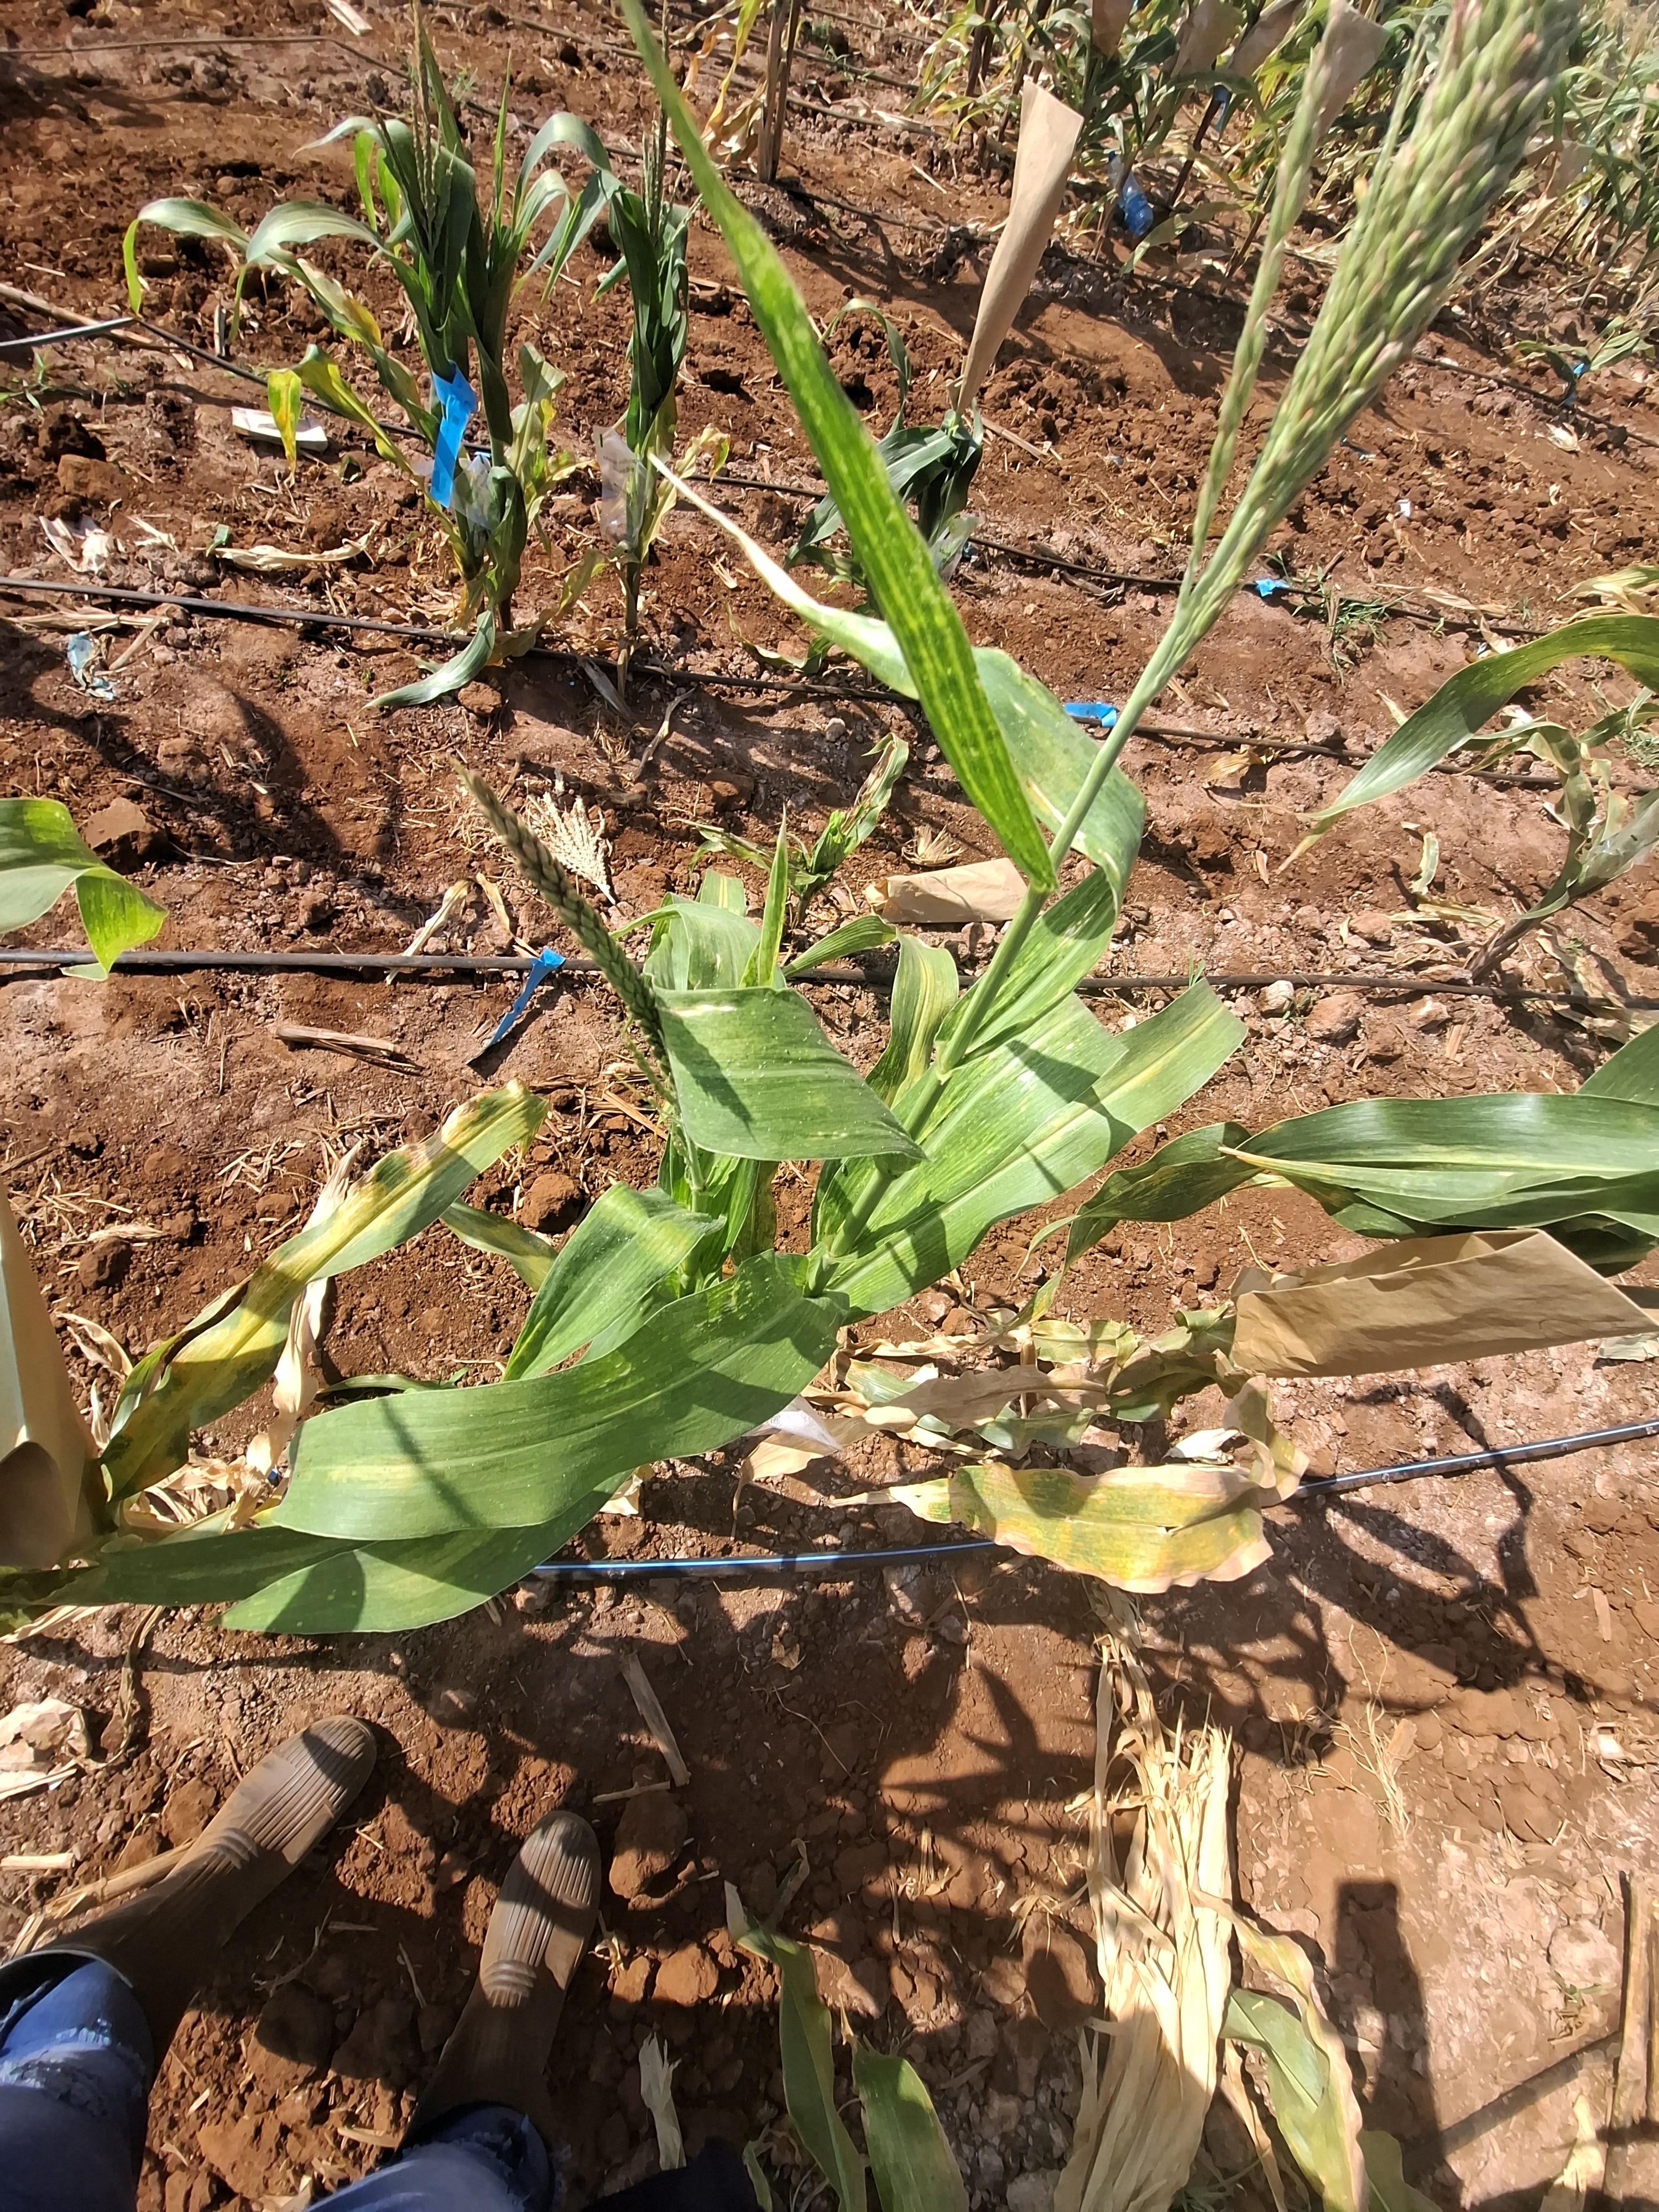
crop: maize
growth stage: flowering
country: Kenya
